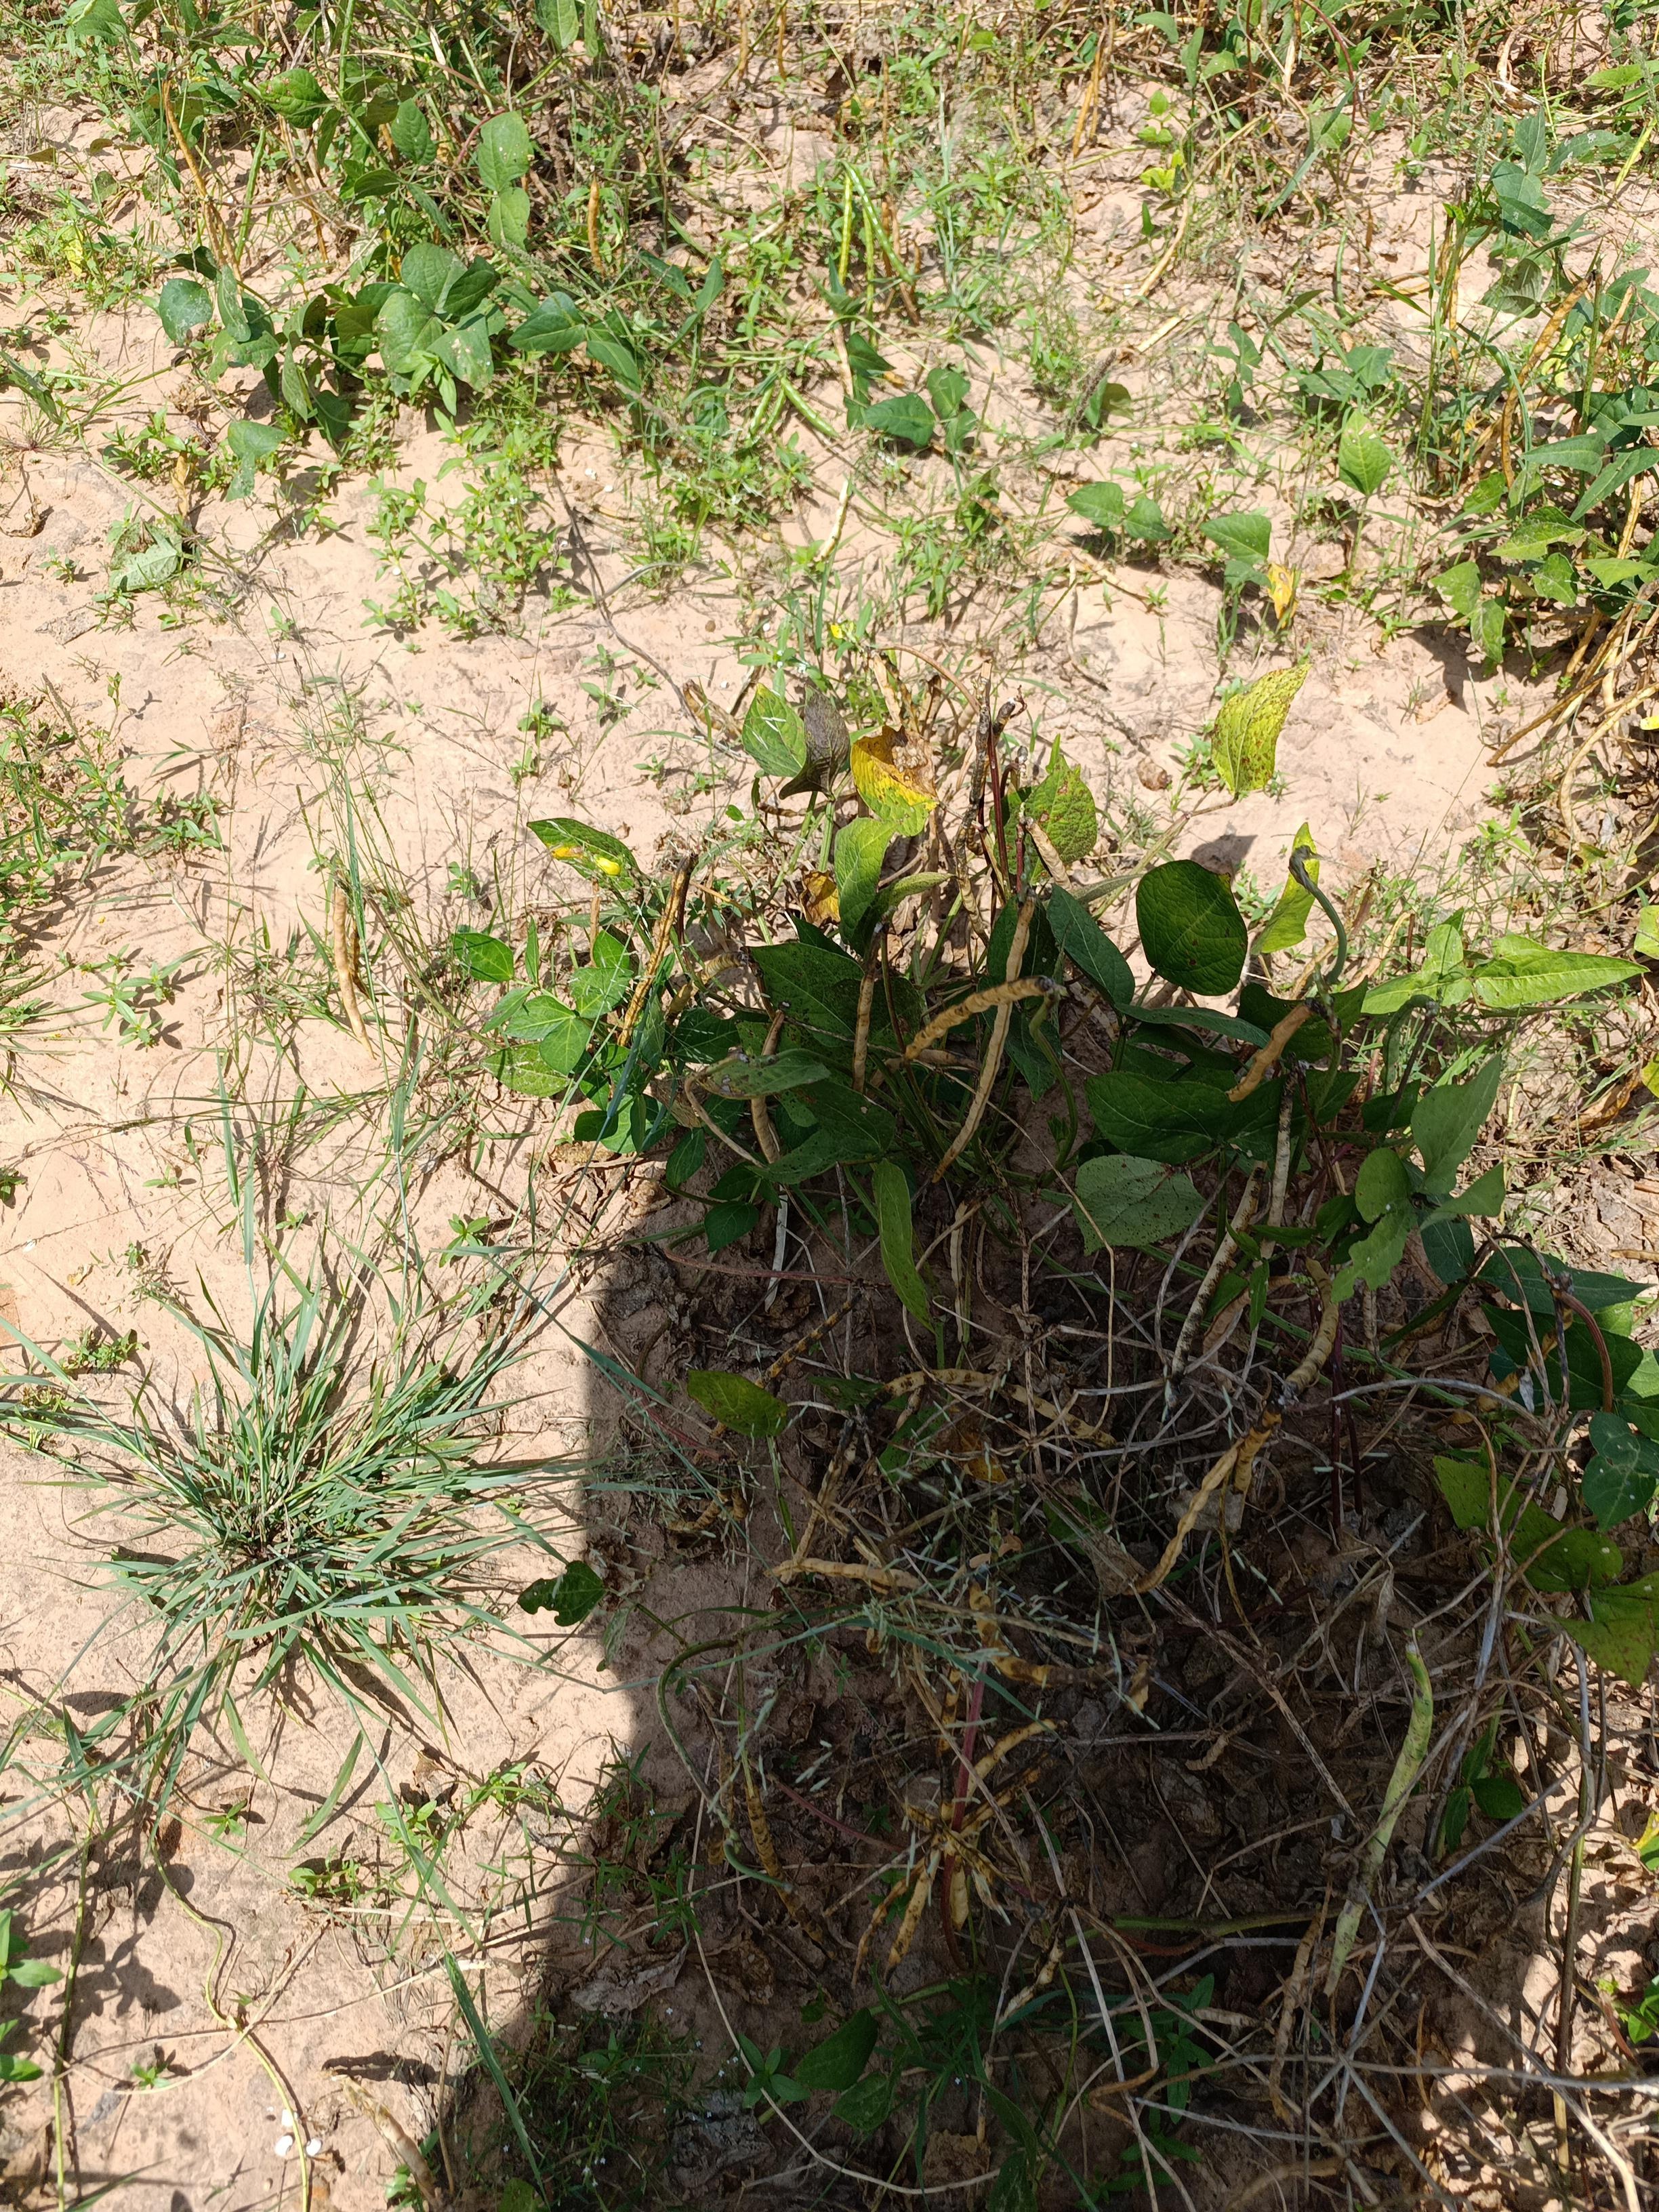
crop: cowpea
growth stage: maturity
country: Nigeria
